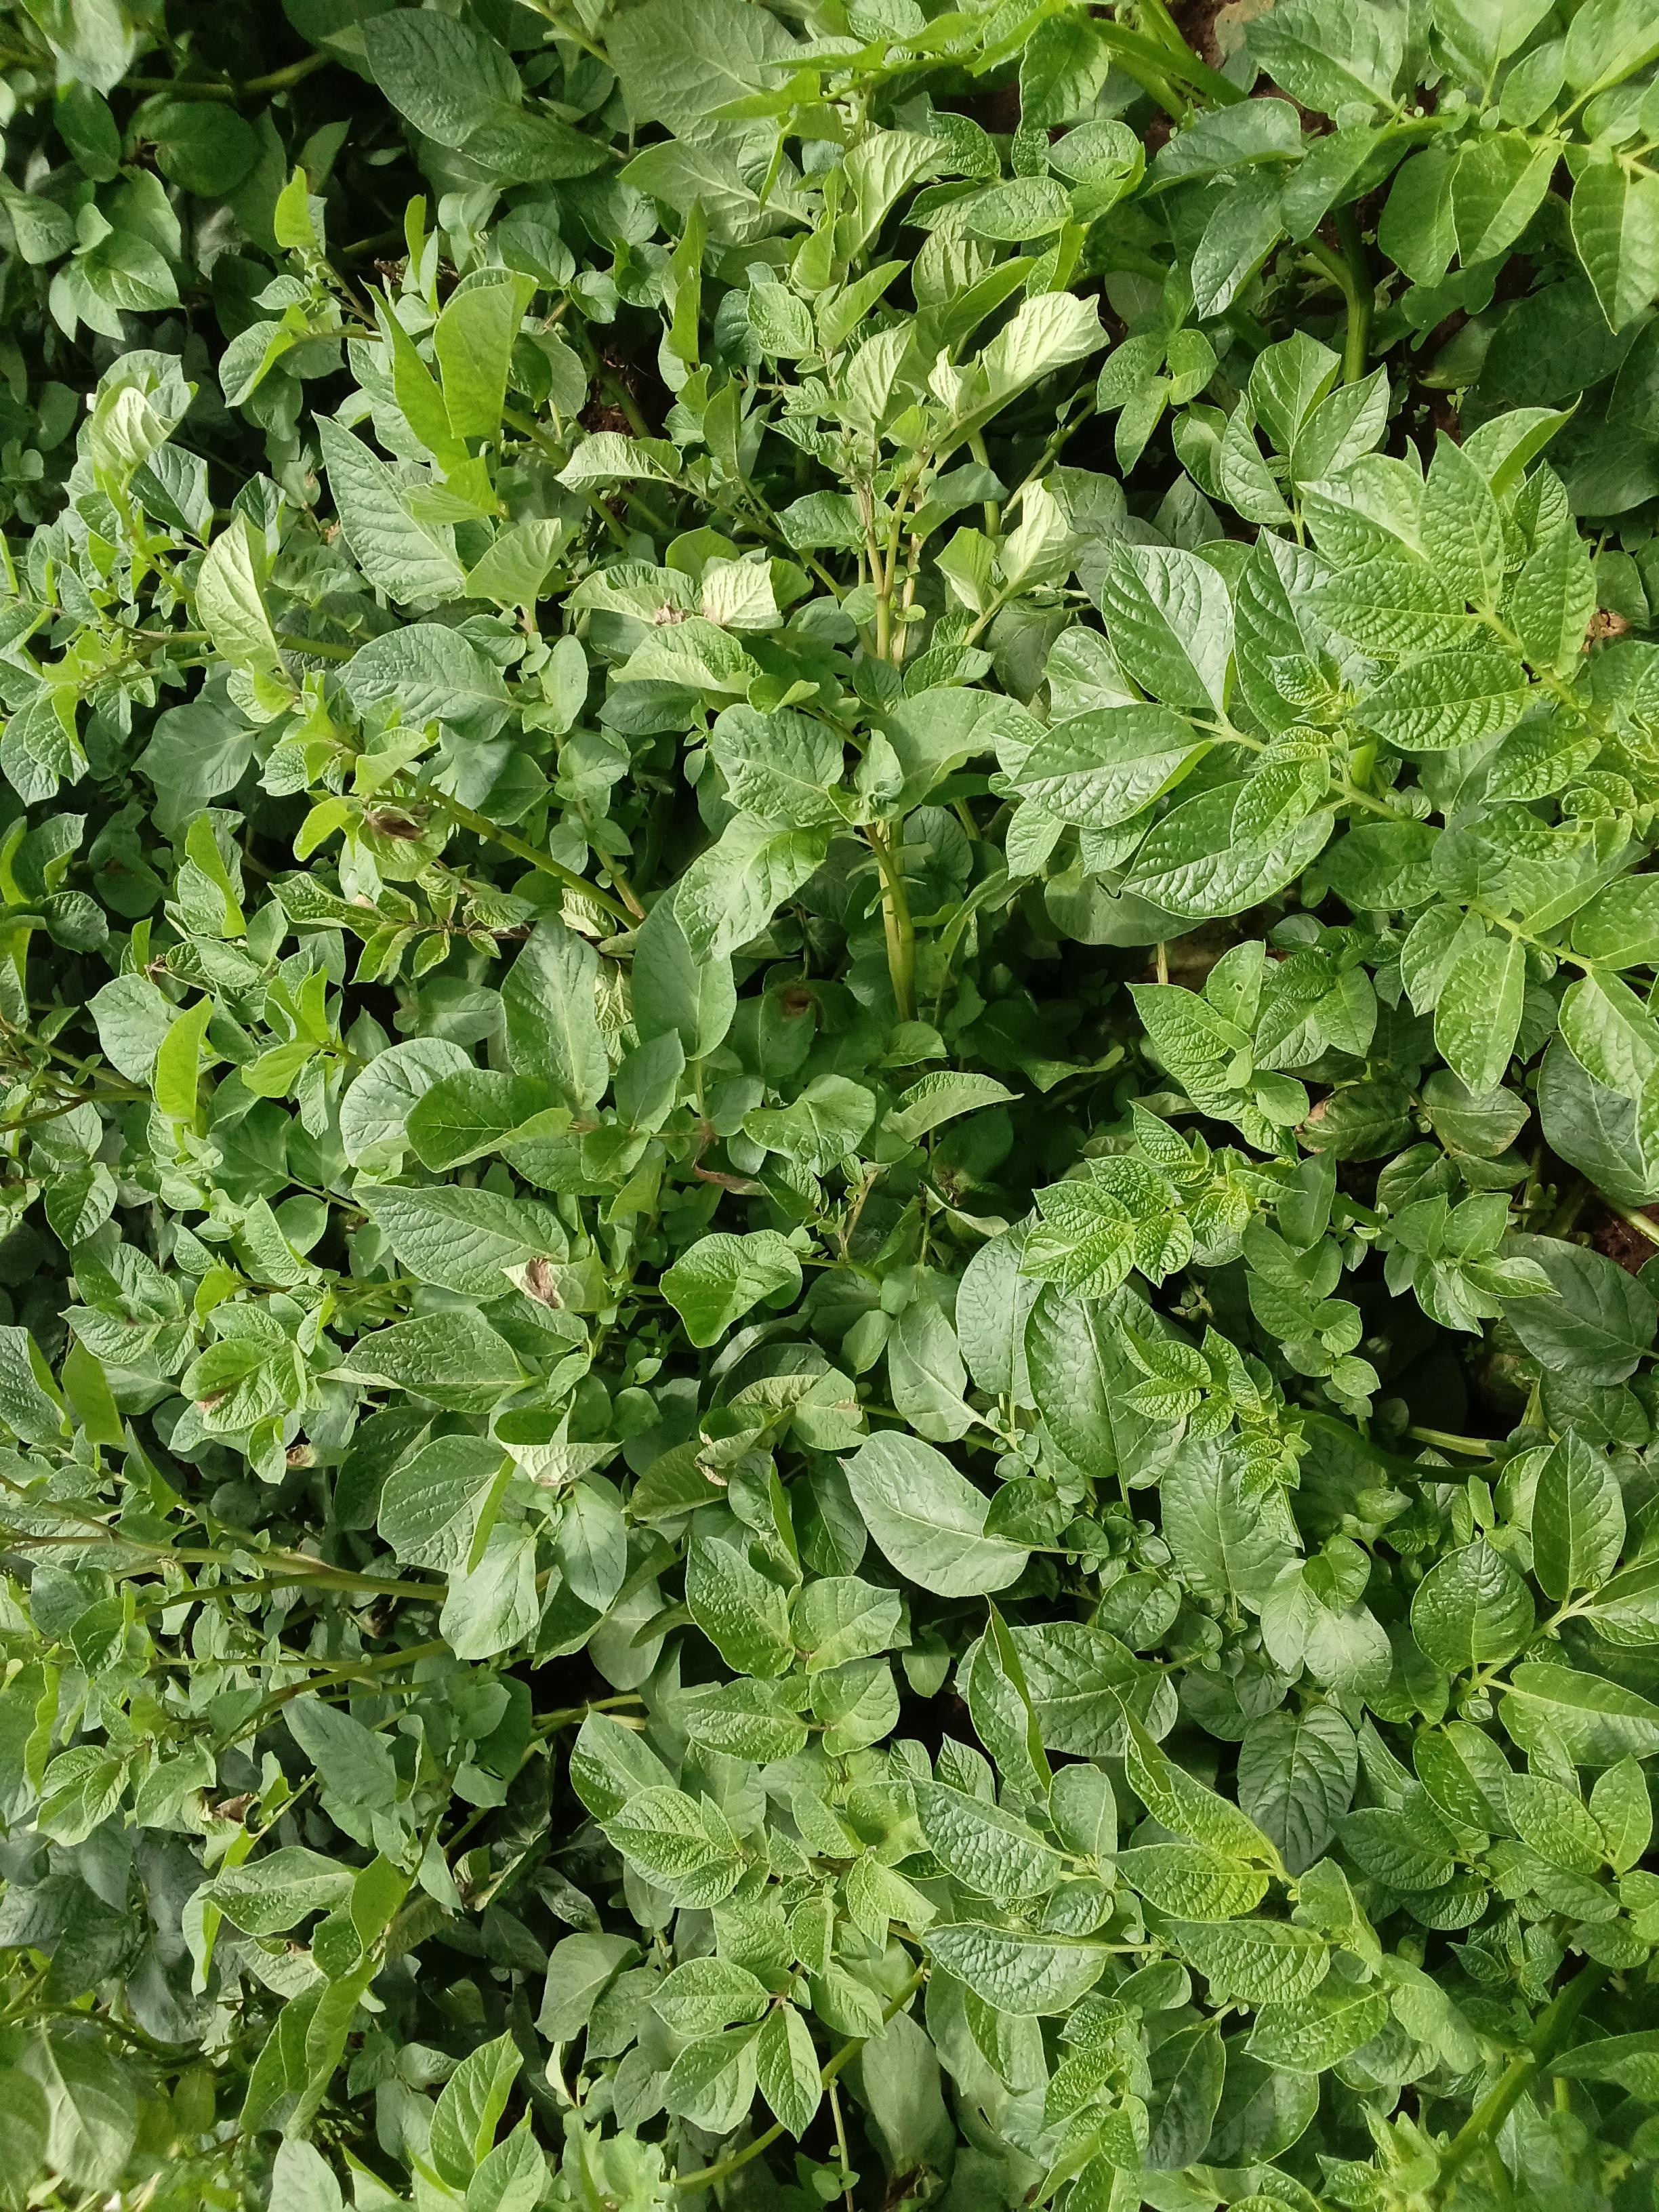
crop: potato
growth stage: vegetative
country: Kenya
